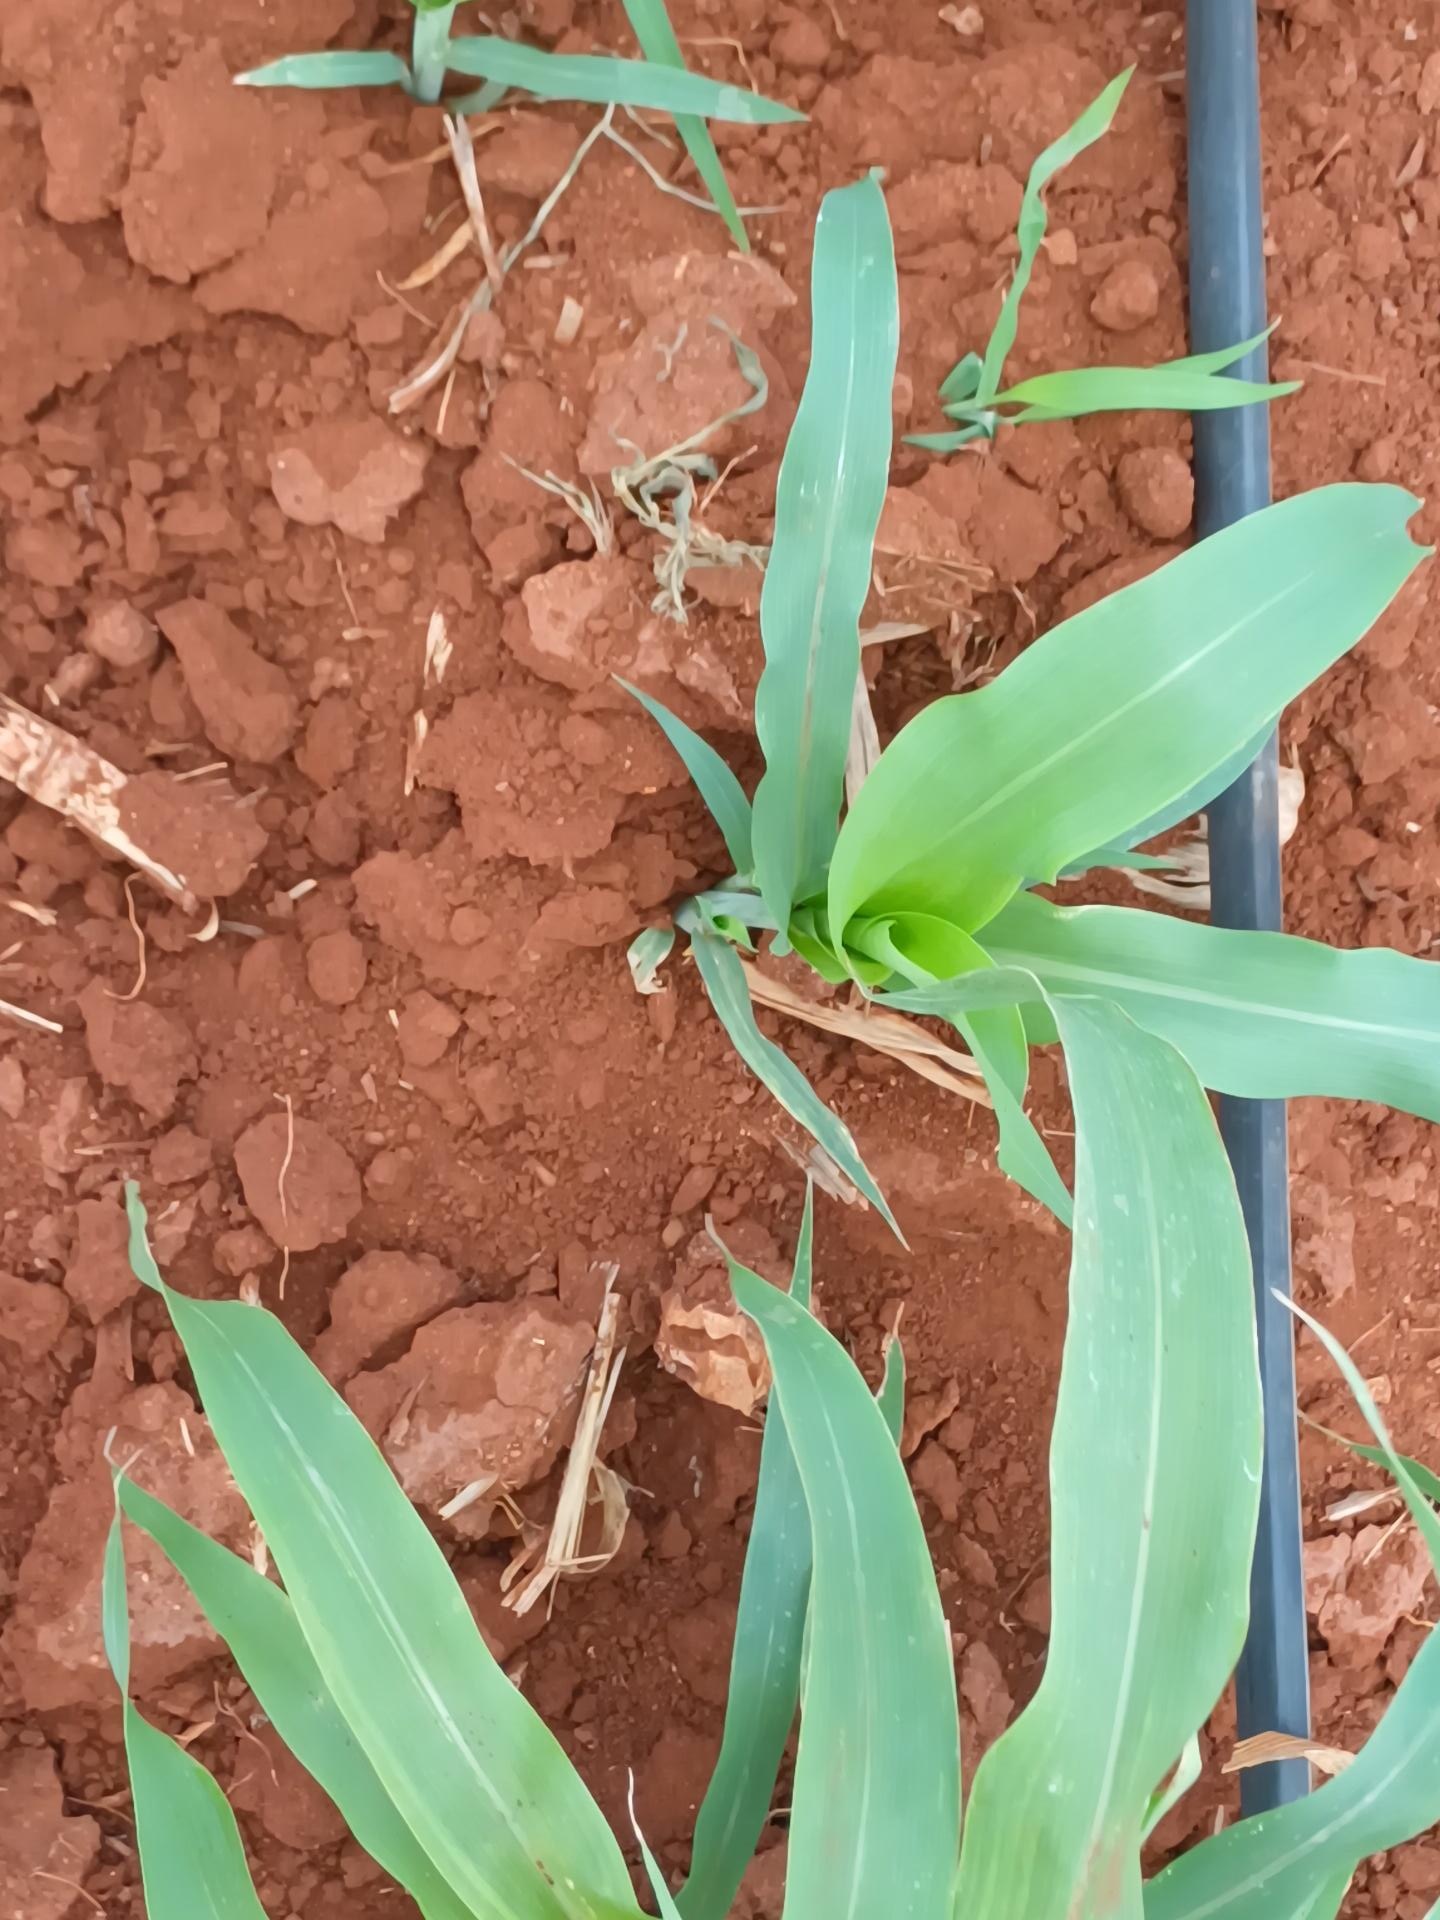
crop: sorghum
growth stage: vegetative
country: Kenya
